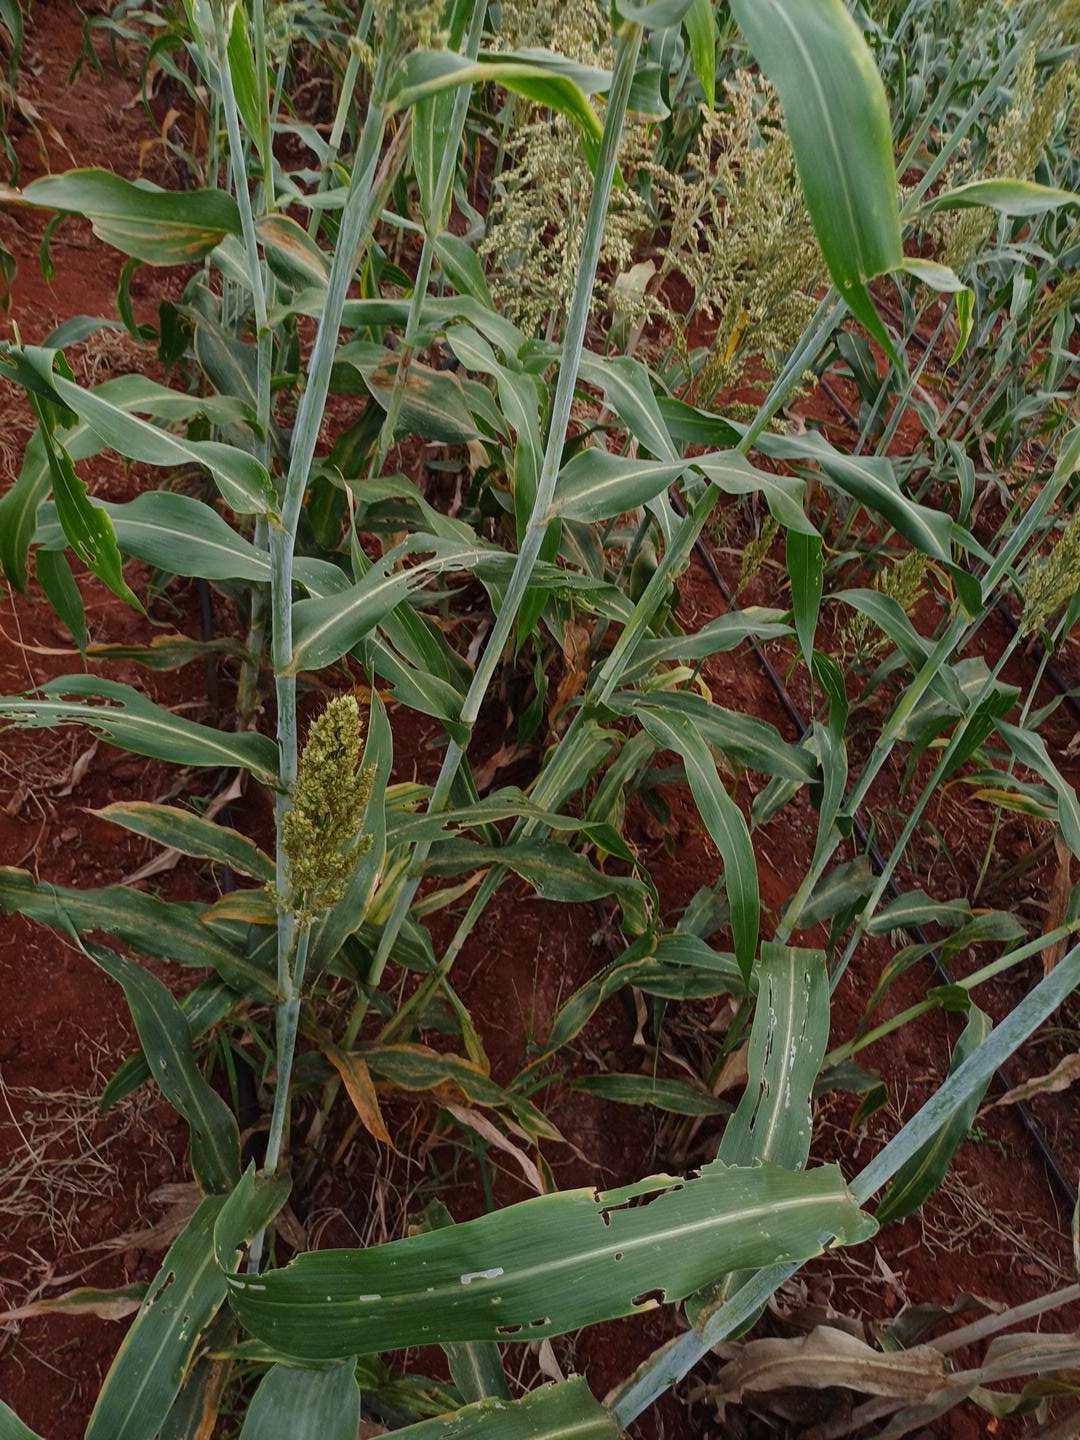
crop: sorghum
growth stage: filling grain
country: Kenya
